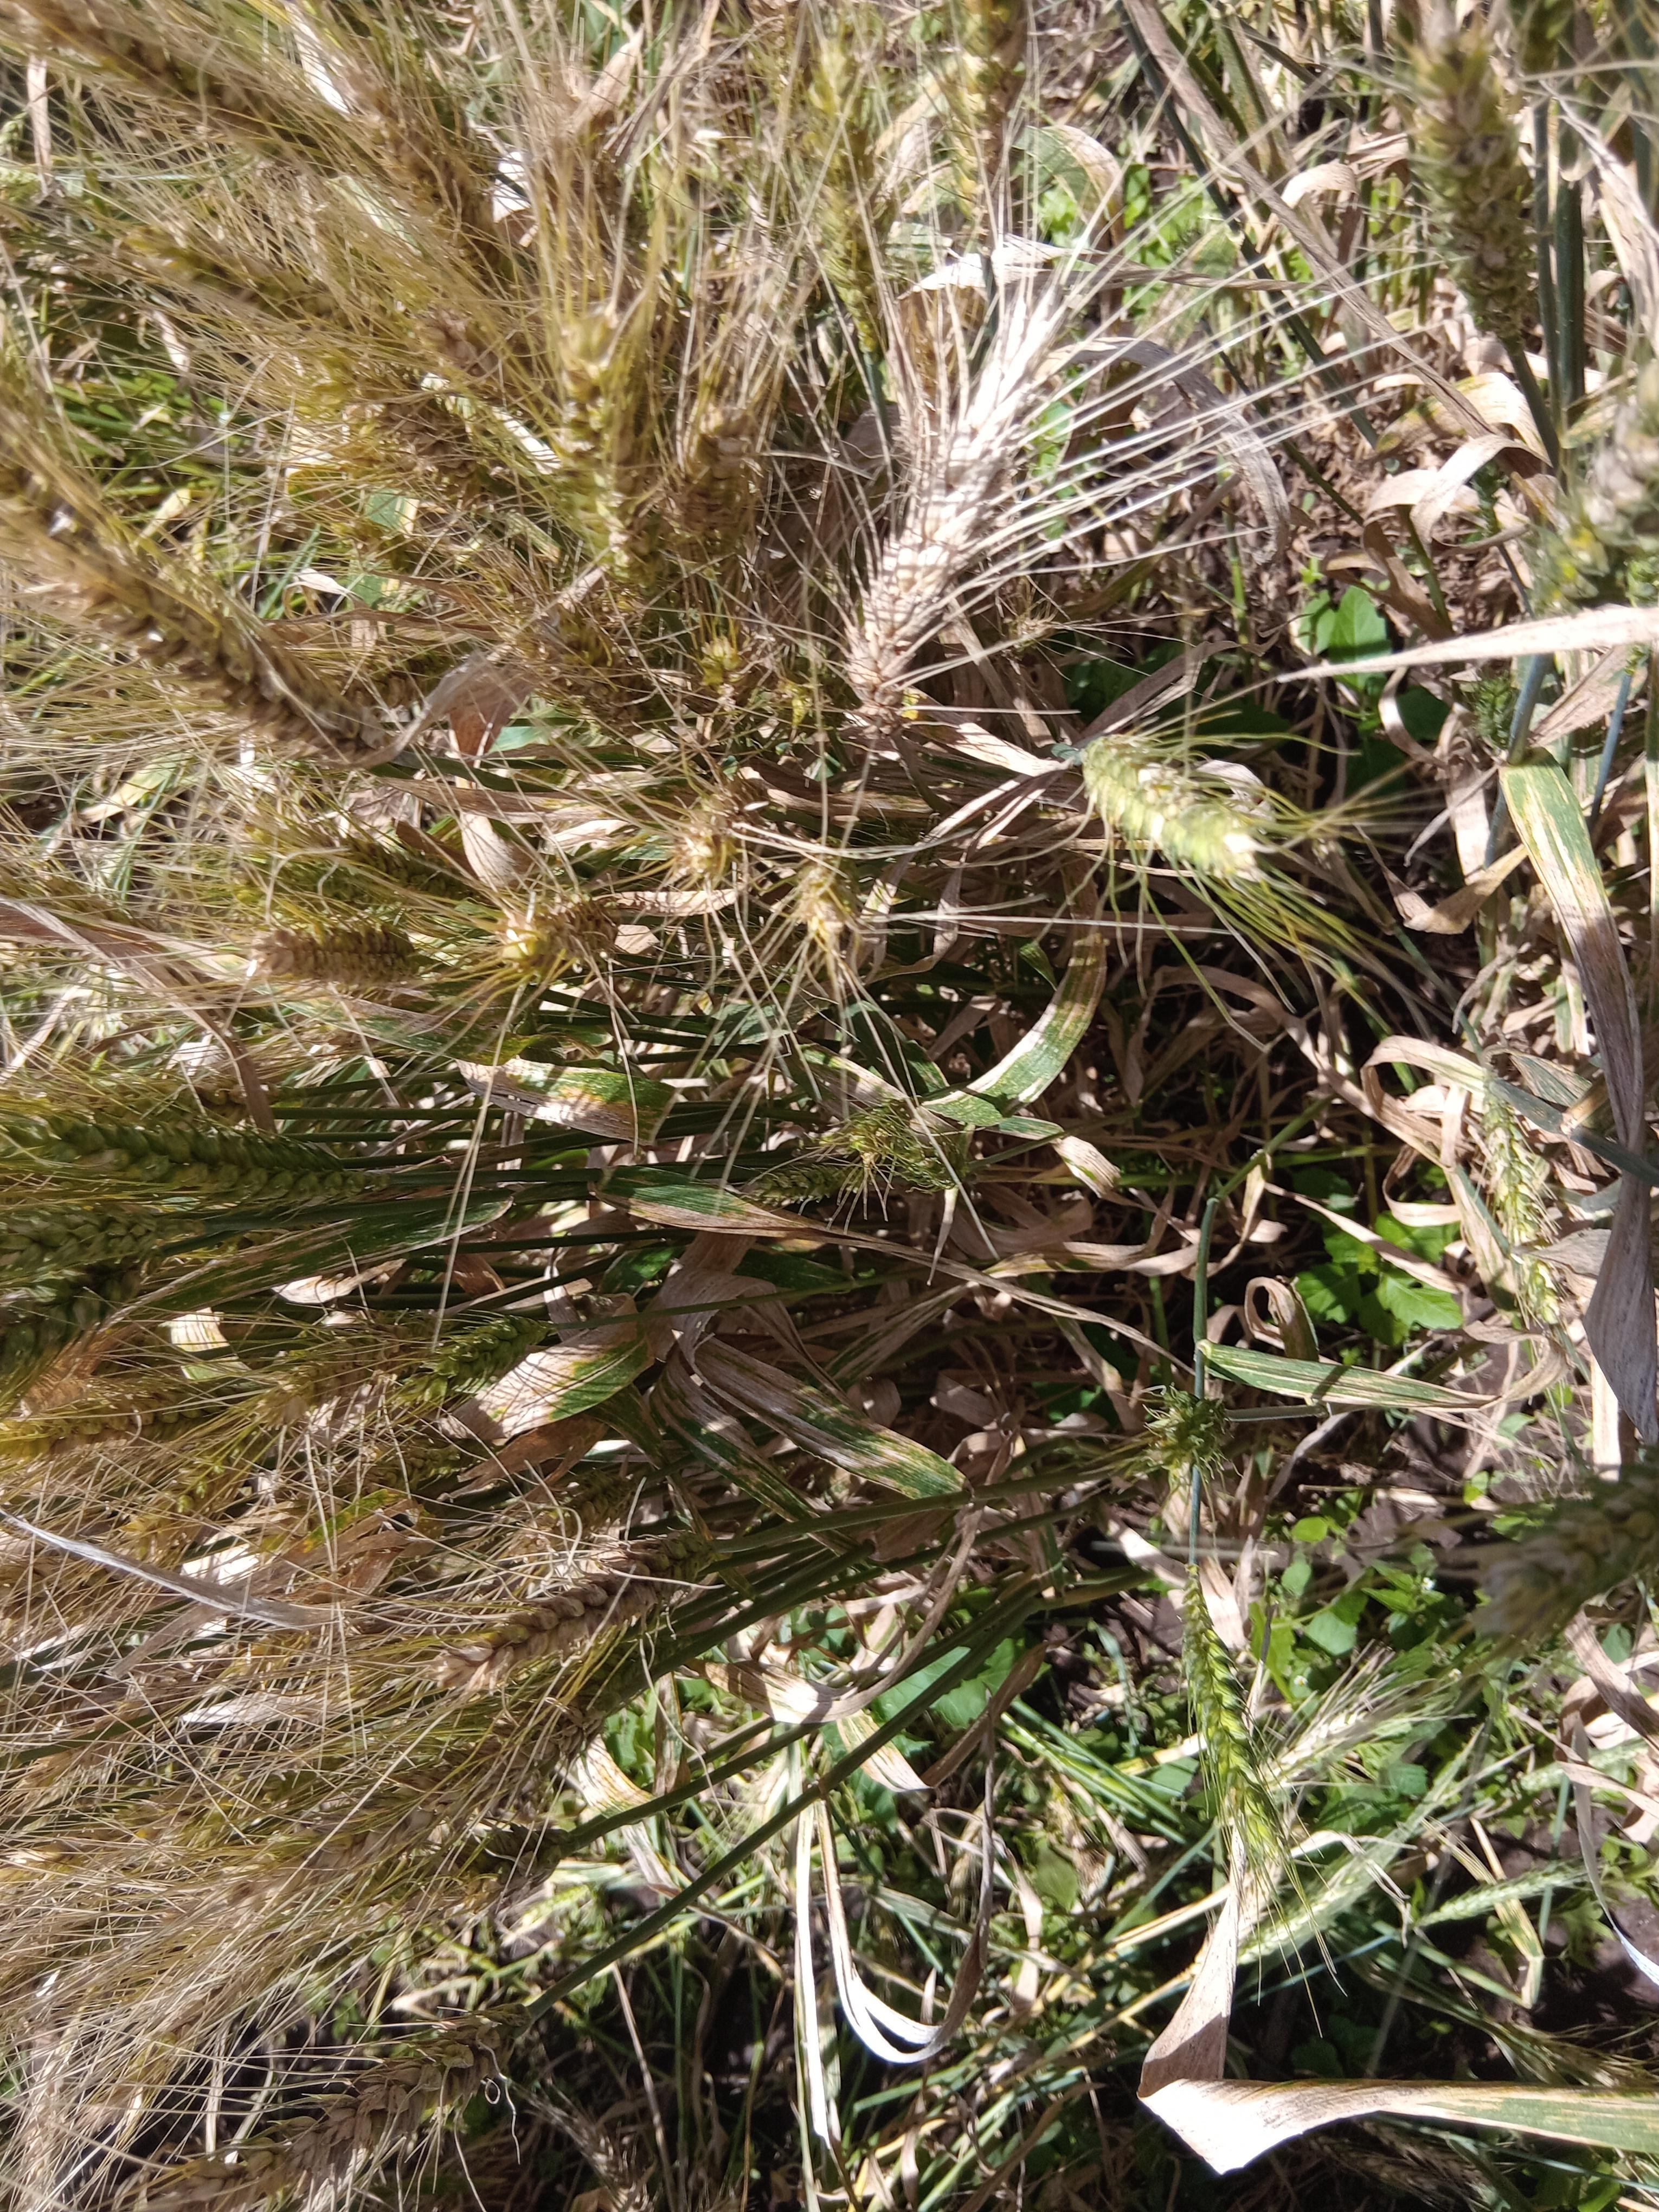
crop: wheat
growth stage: maturity
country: Kenya
